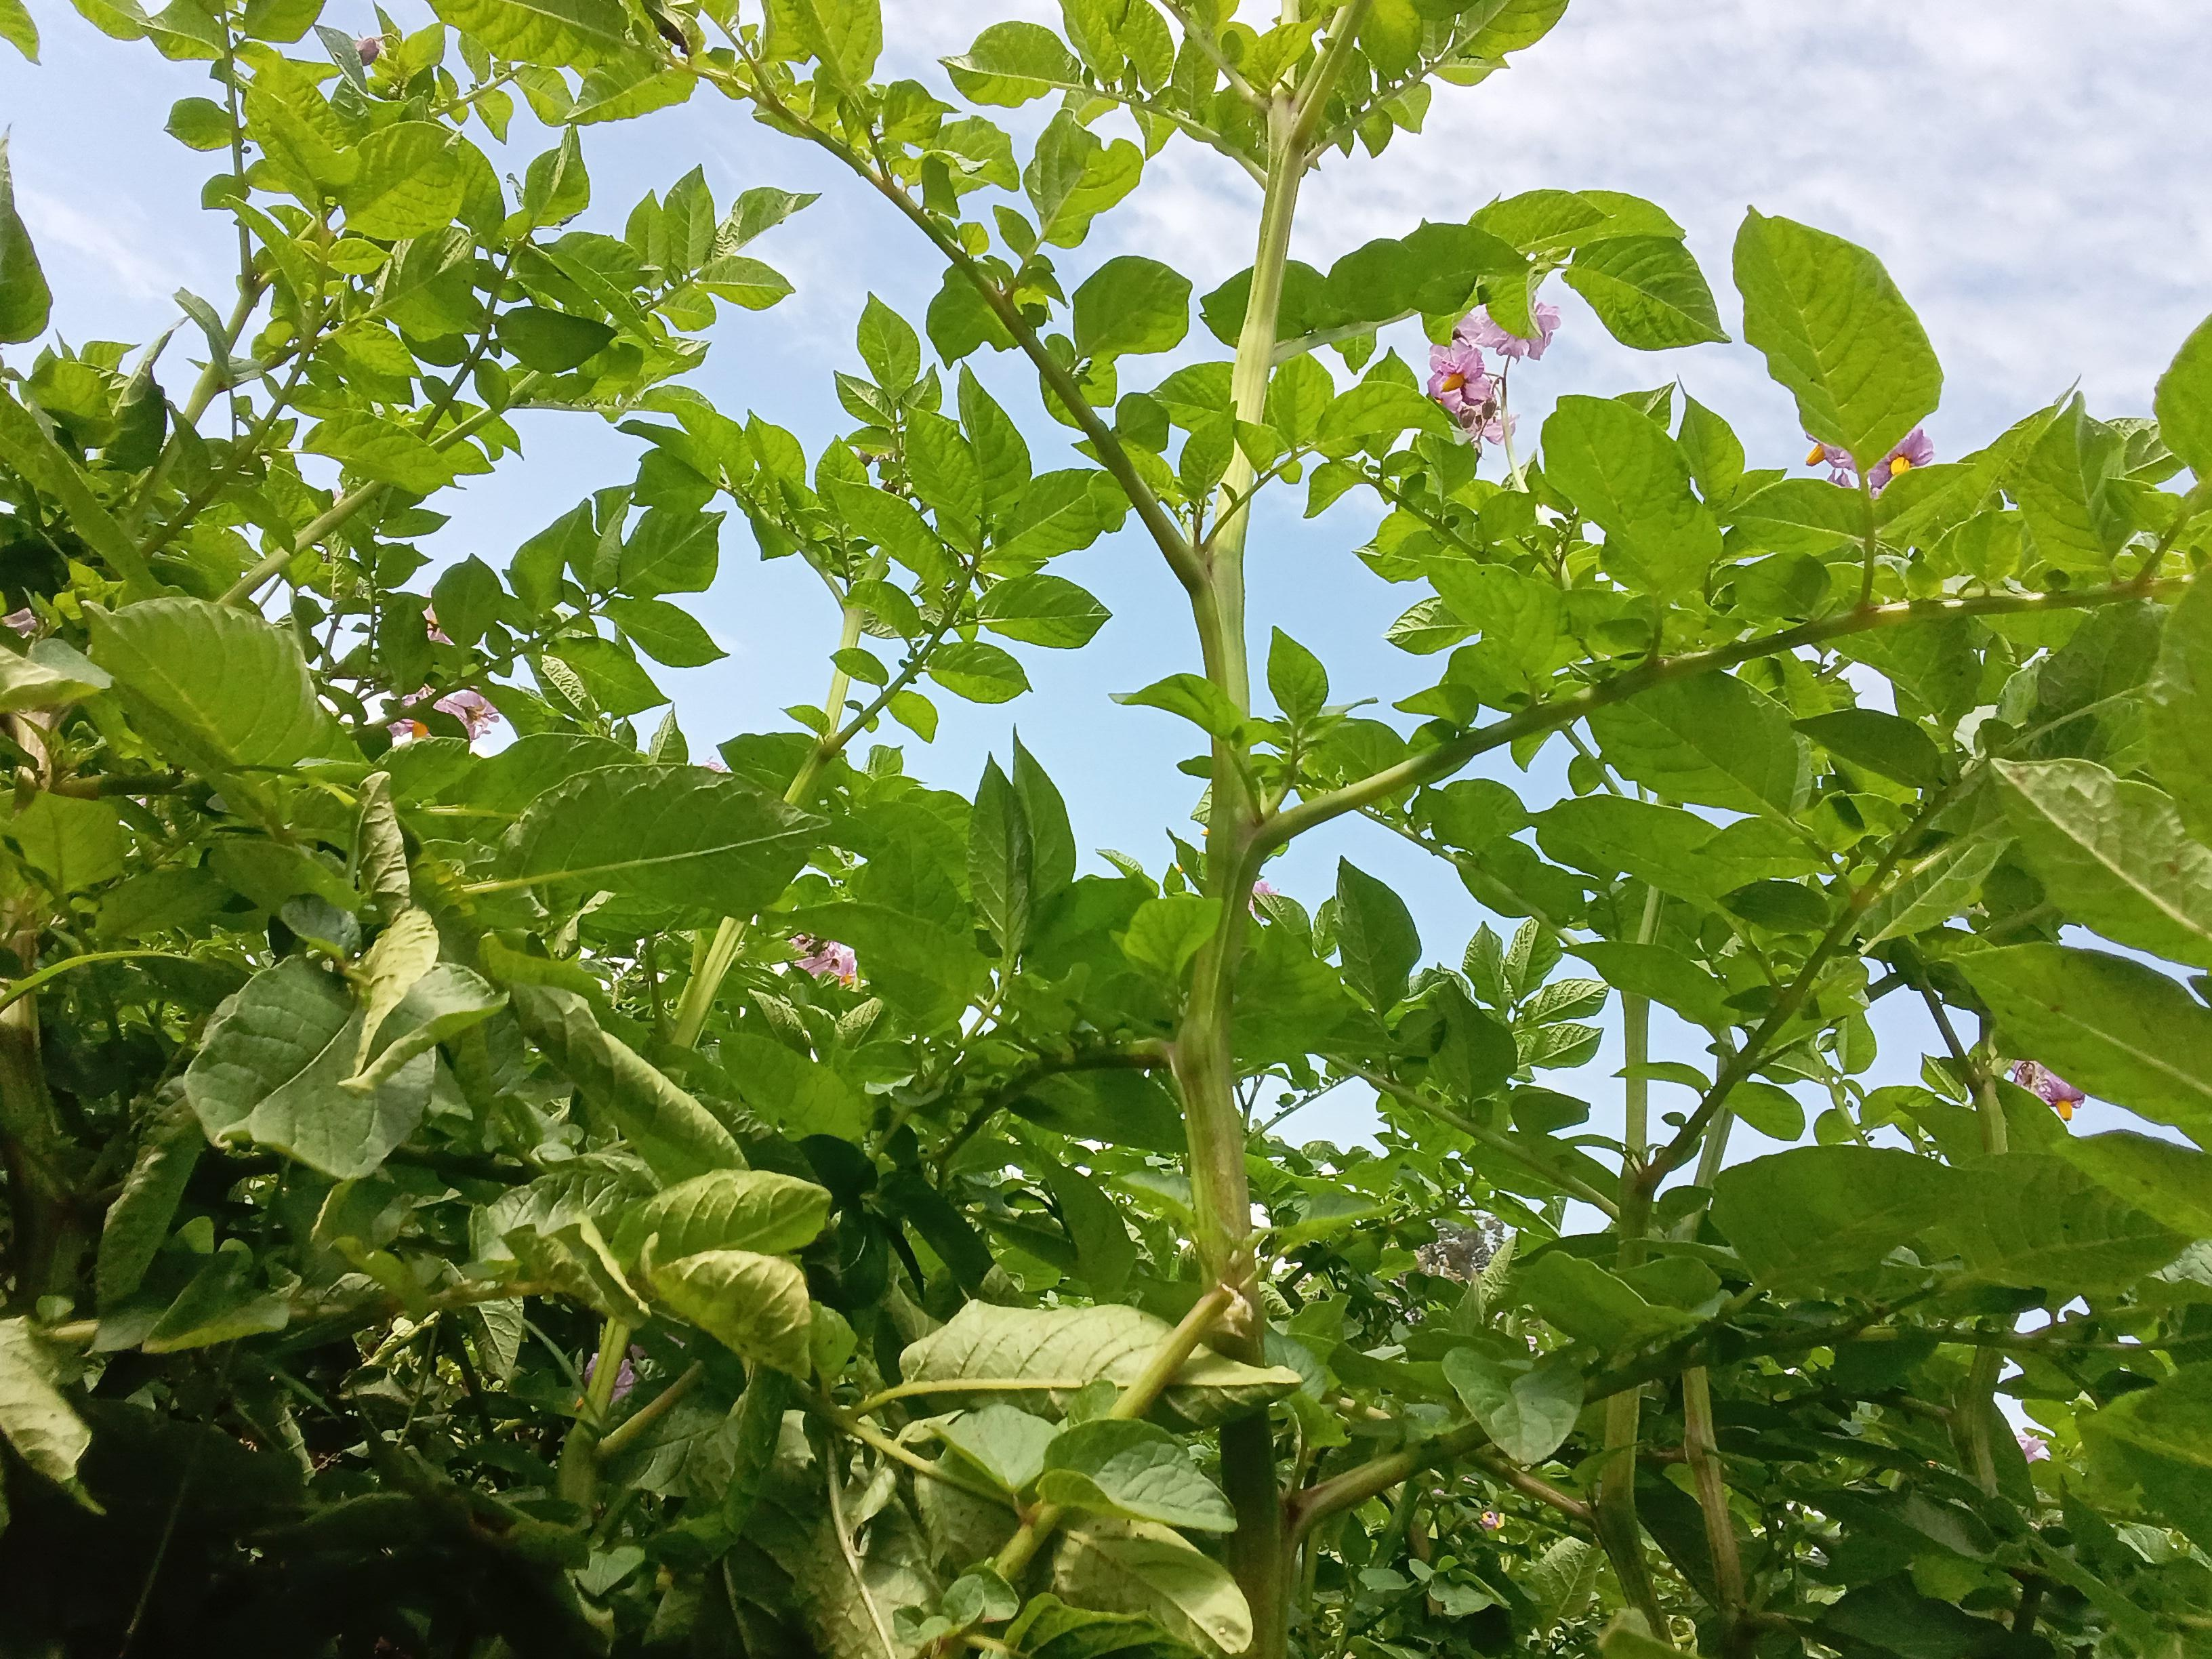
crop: potato
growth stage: flowering
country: Kenya
